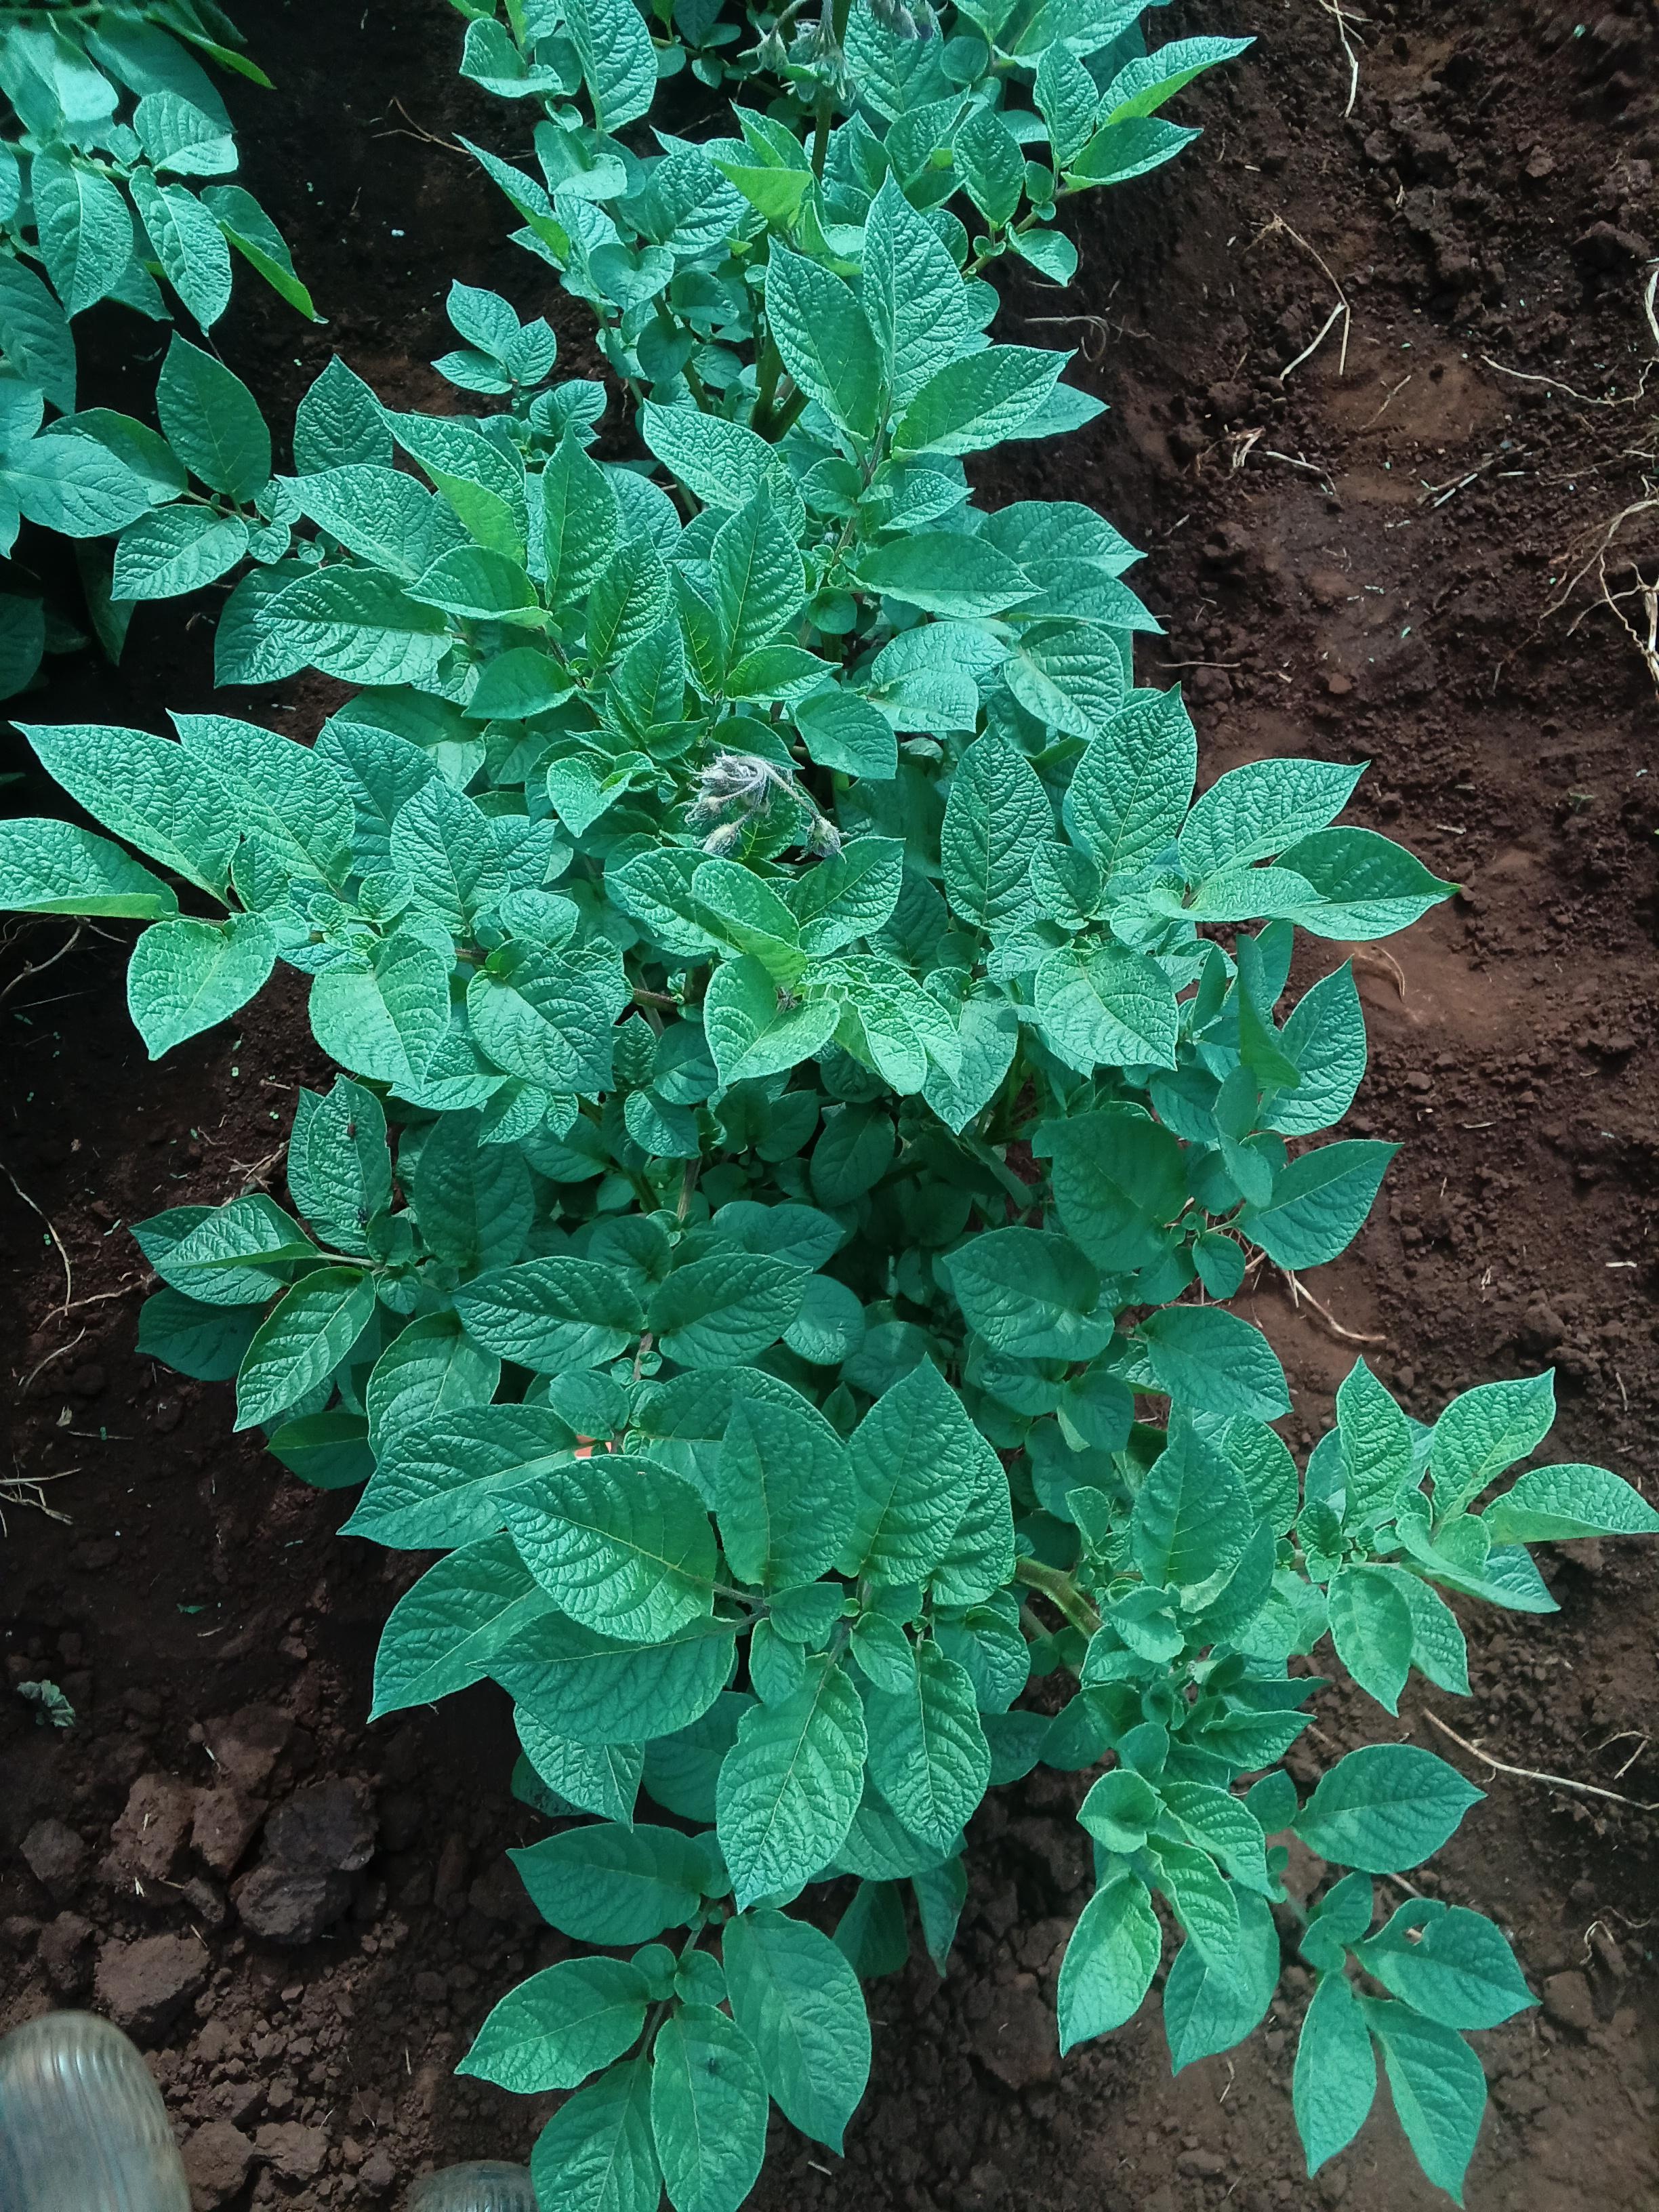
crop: potato
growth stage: flowering
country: Kenya
